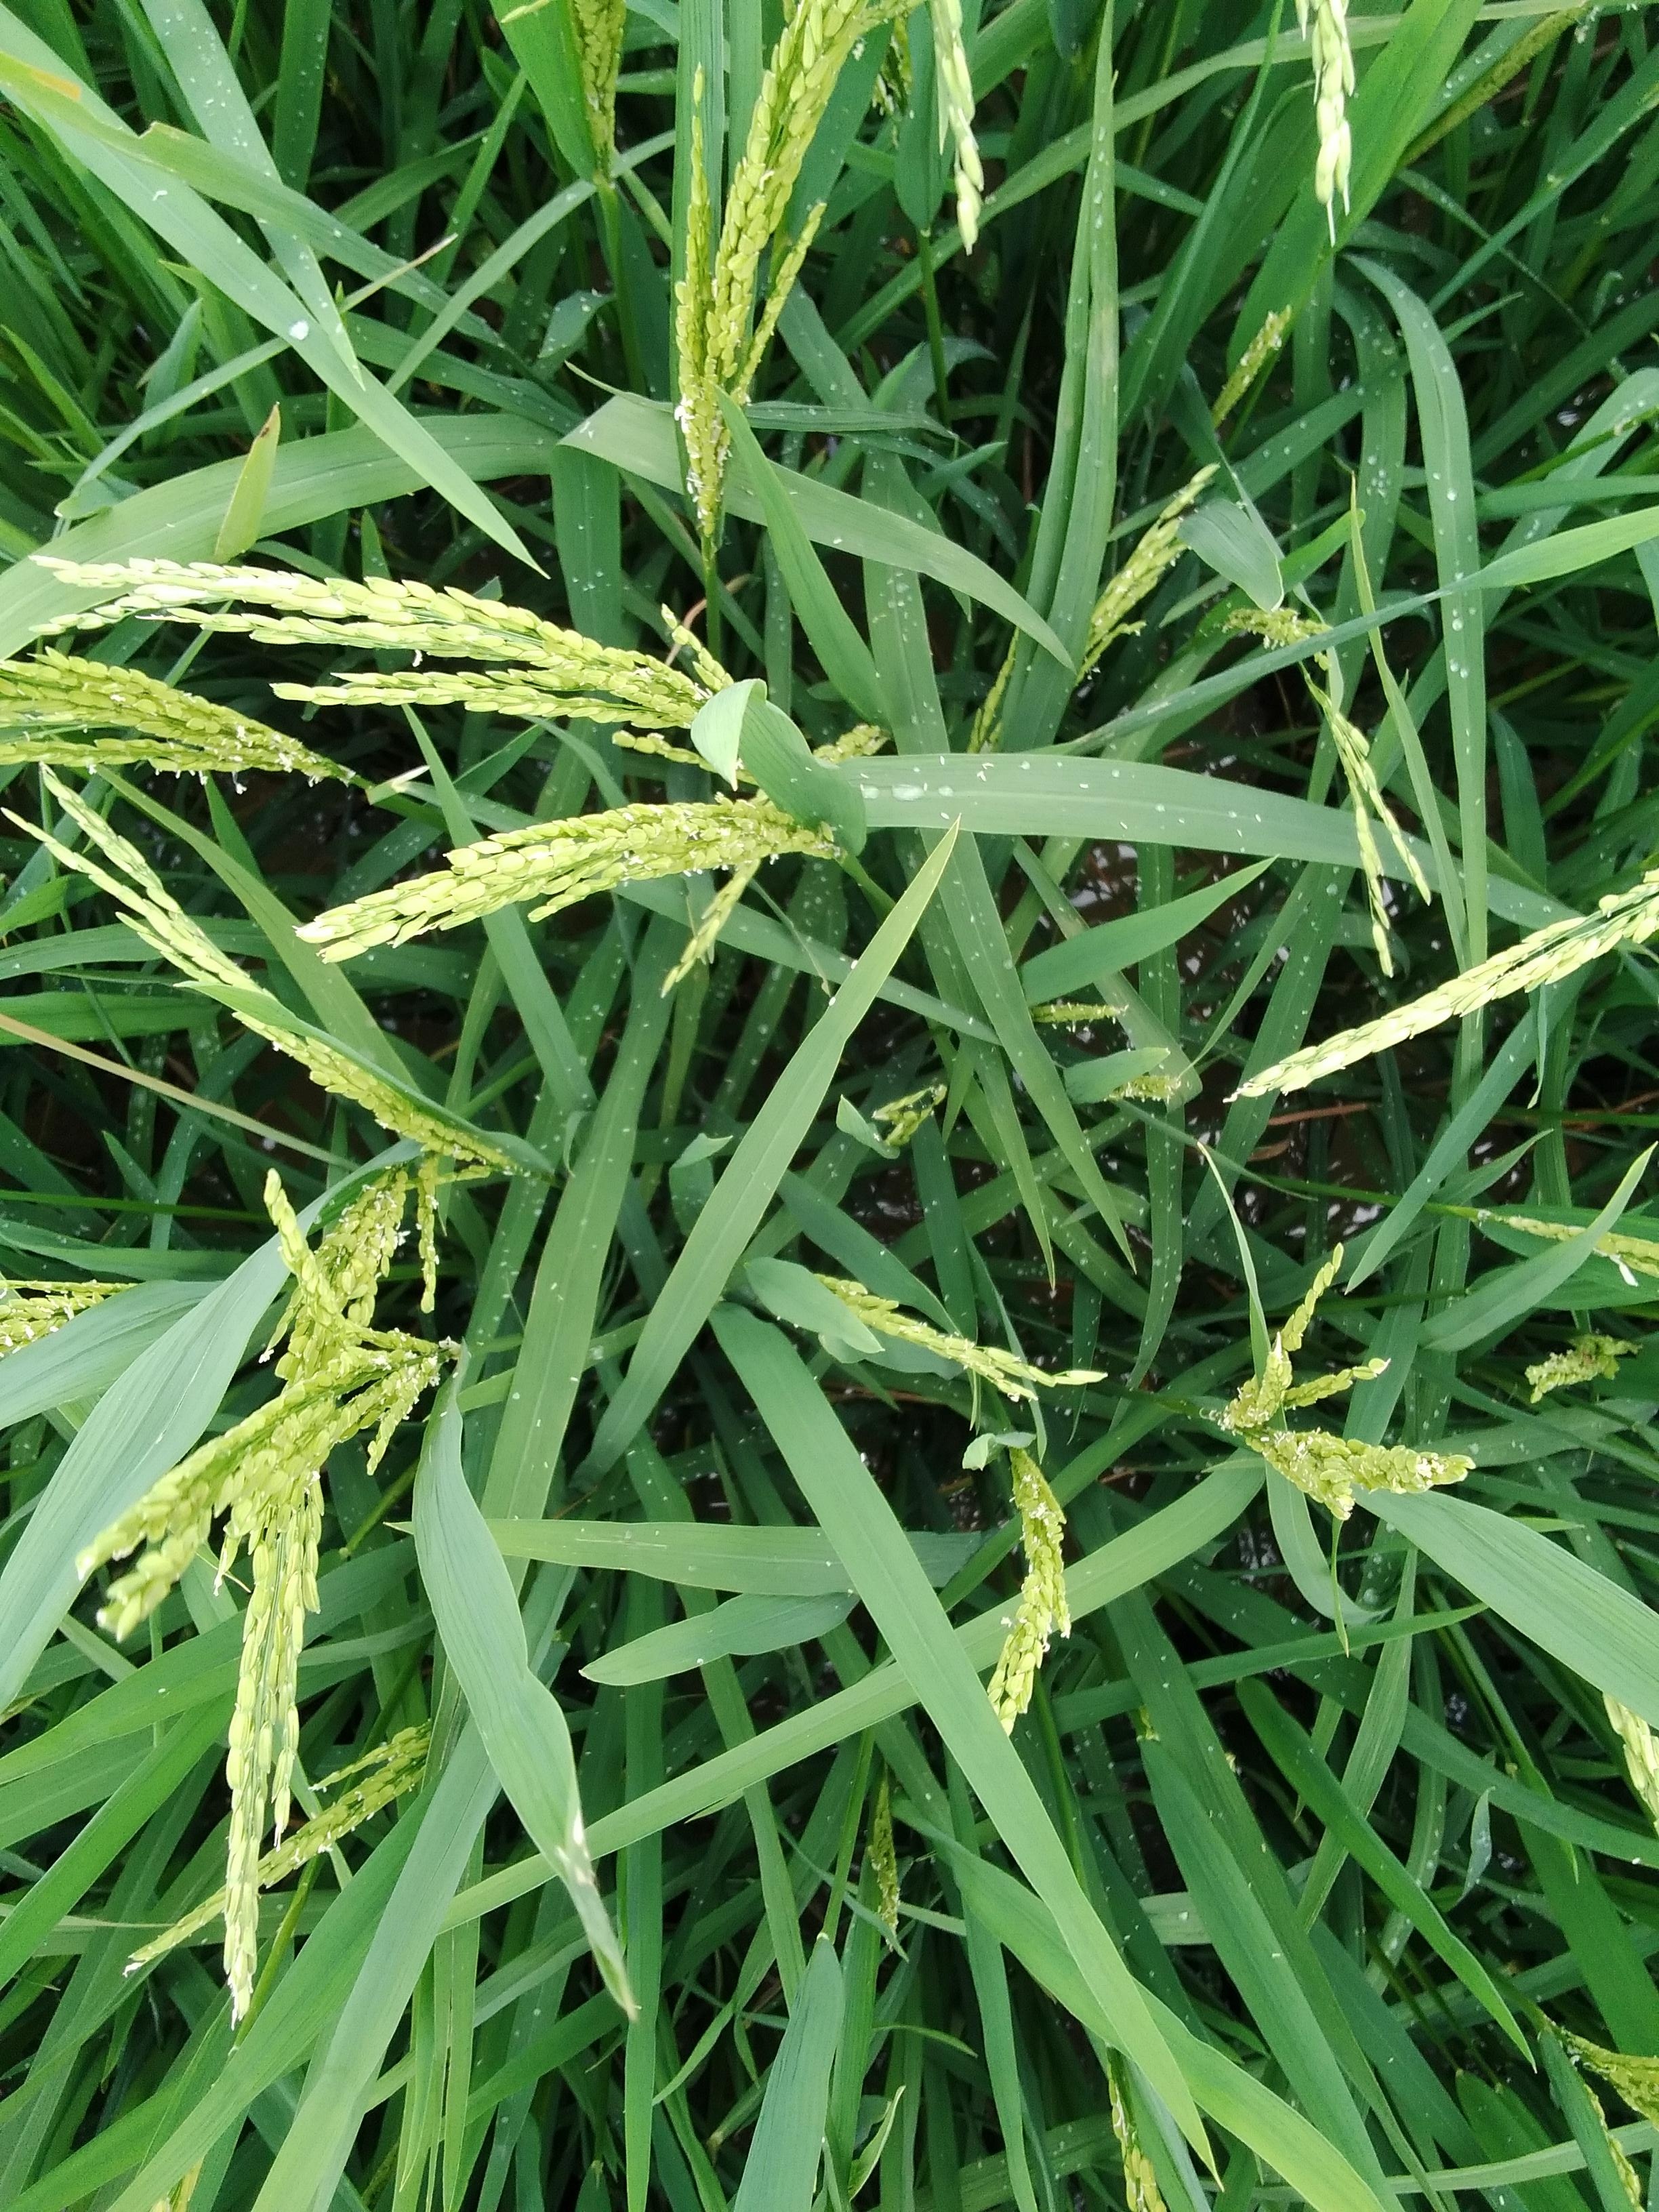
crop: rice
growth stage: flowering
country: Nigeria
